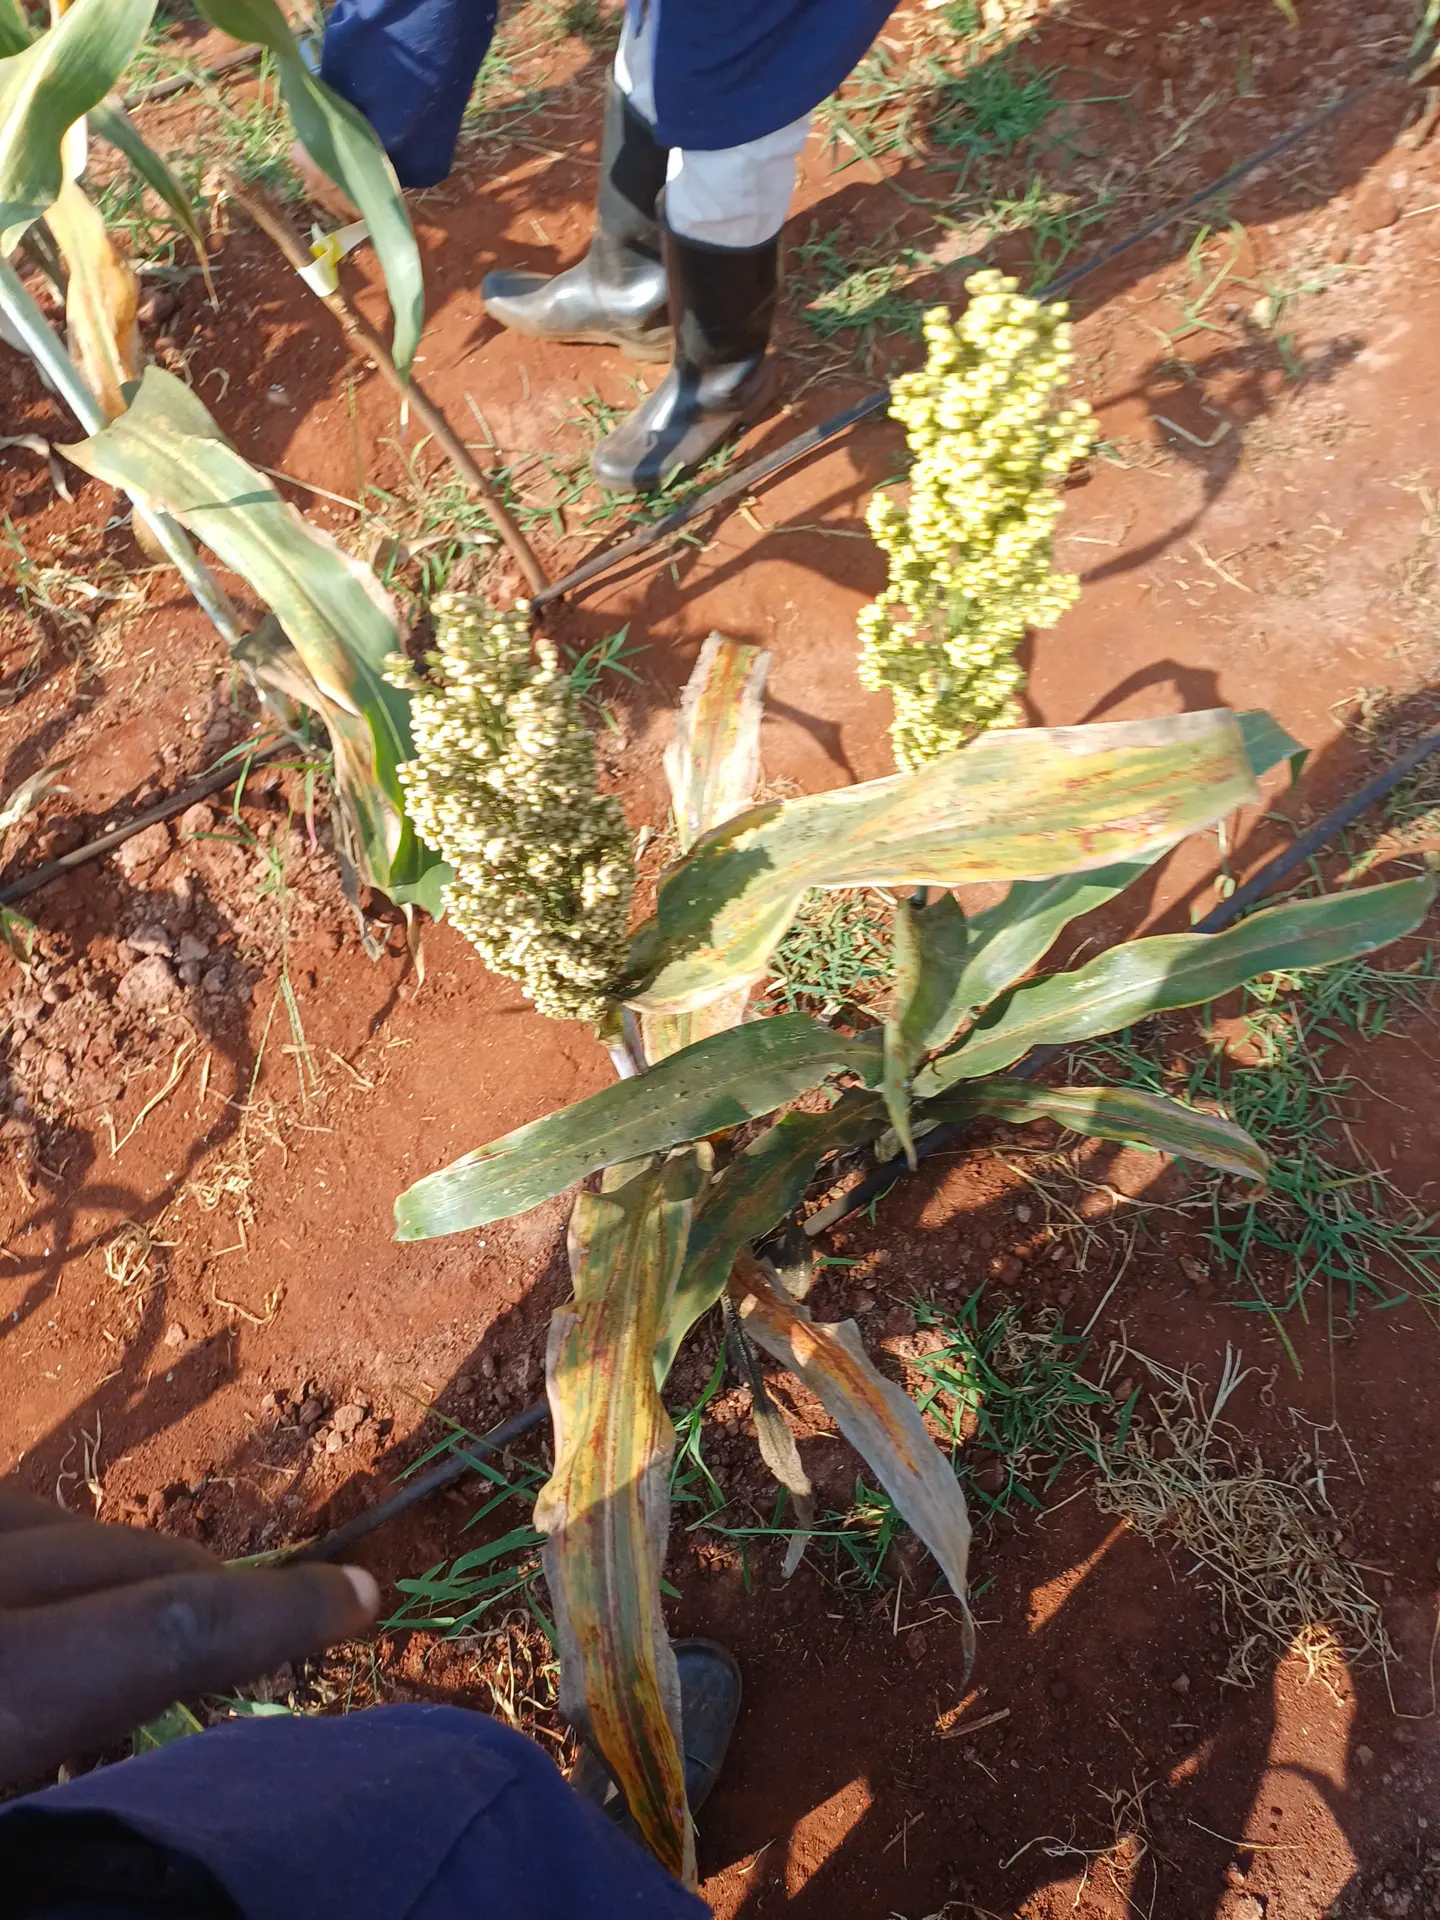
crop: sorghum
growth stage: maturity
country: Kenya
